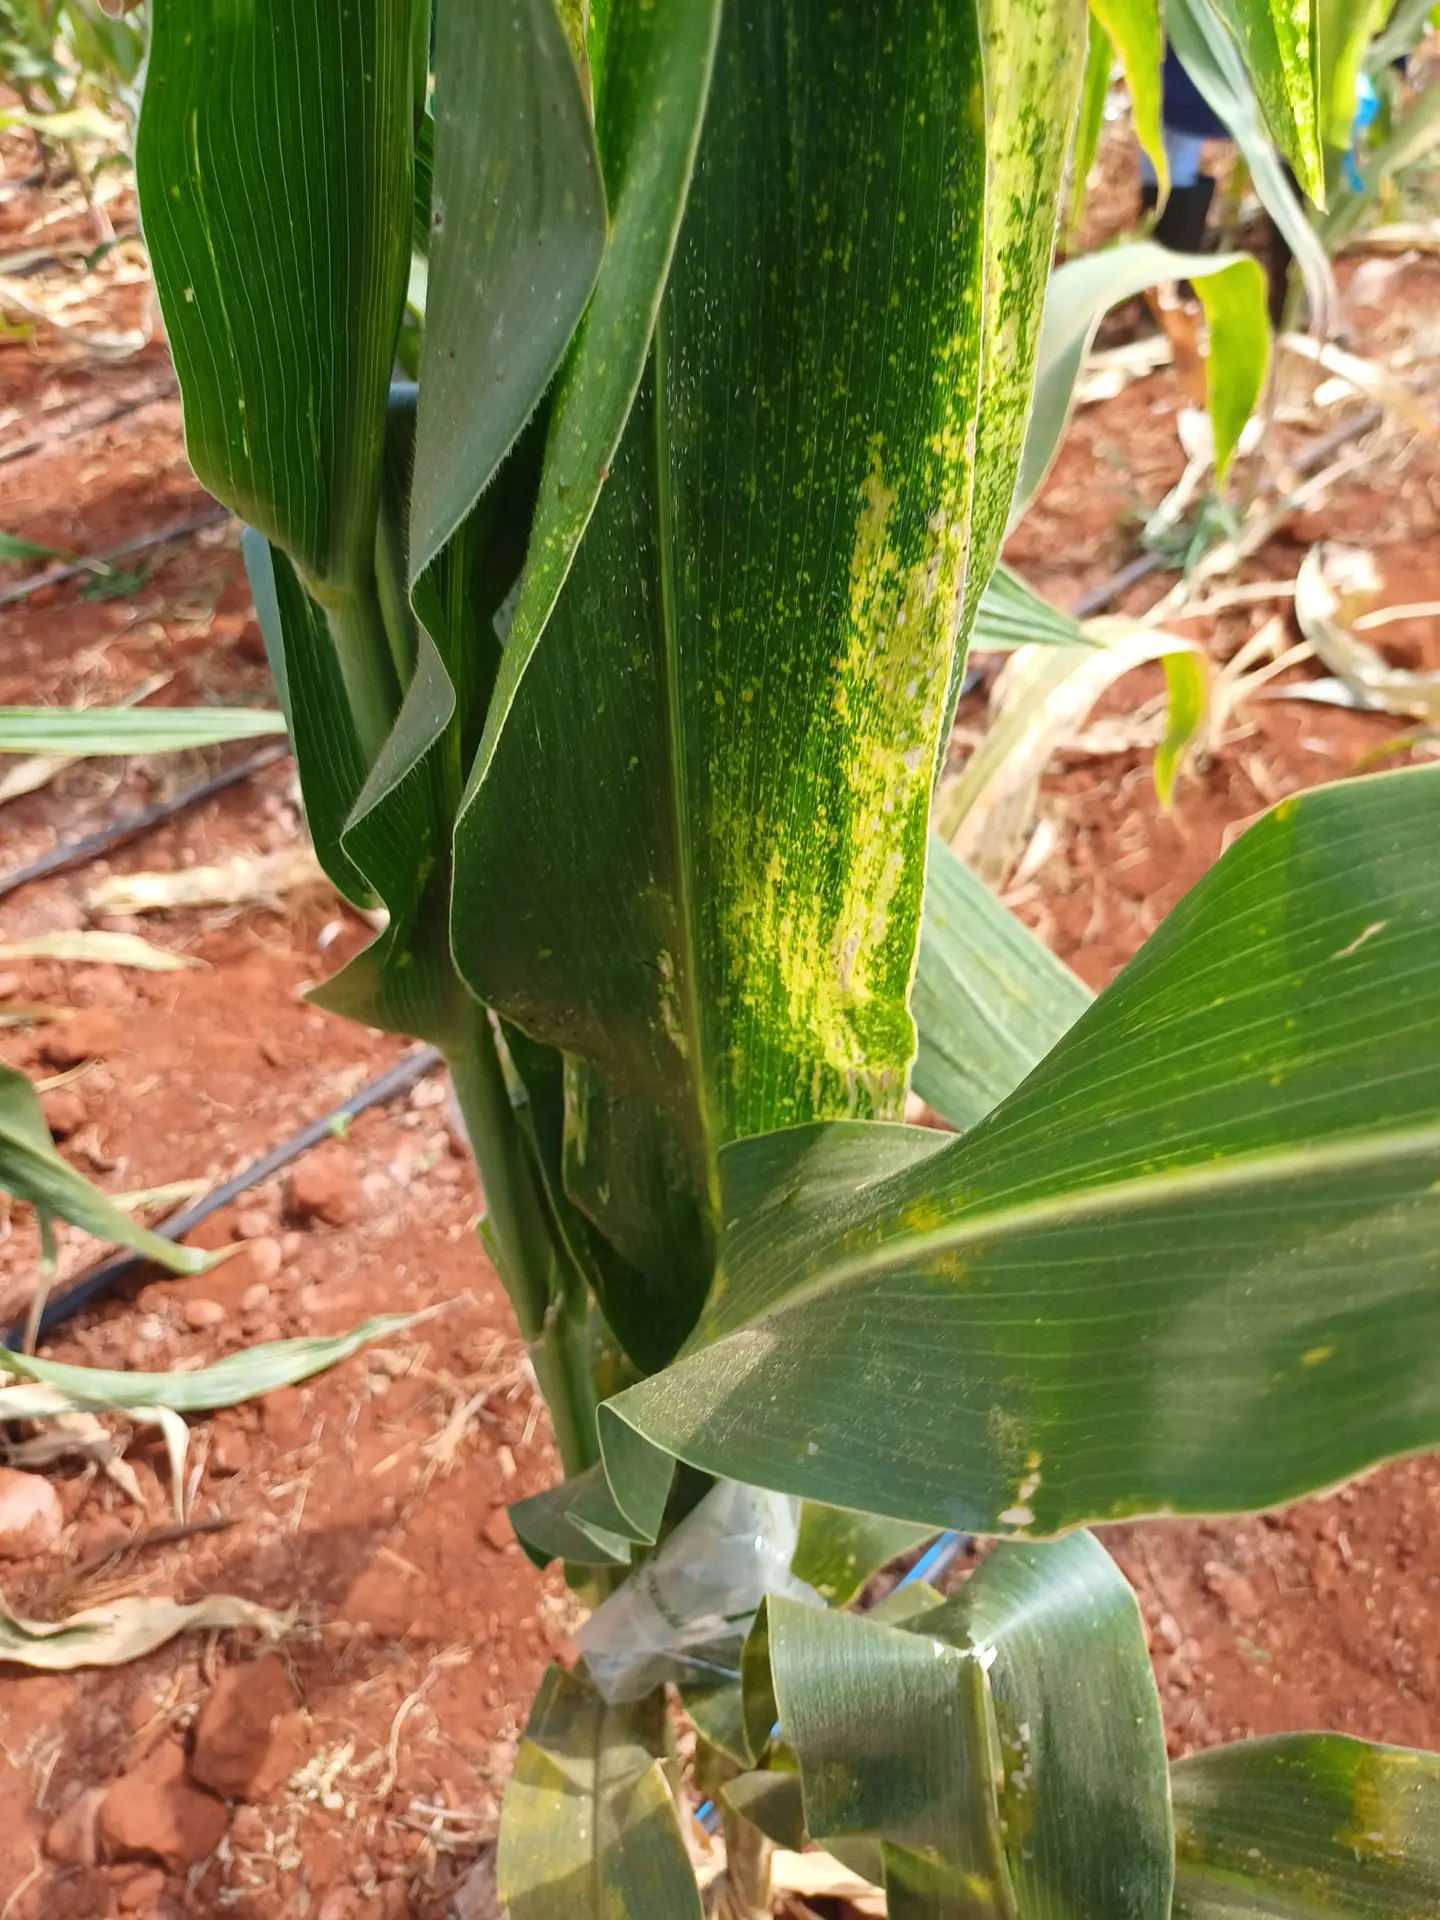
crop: maize
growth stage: flowering
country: Kenya
